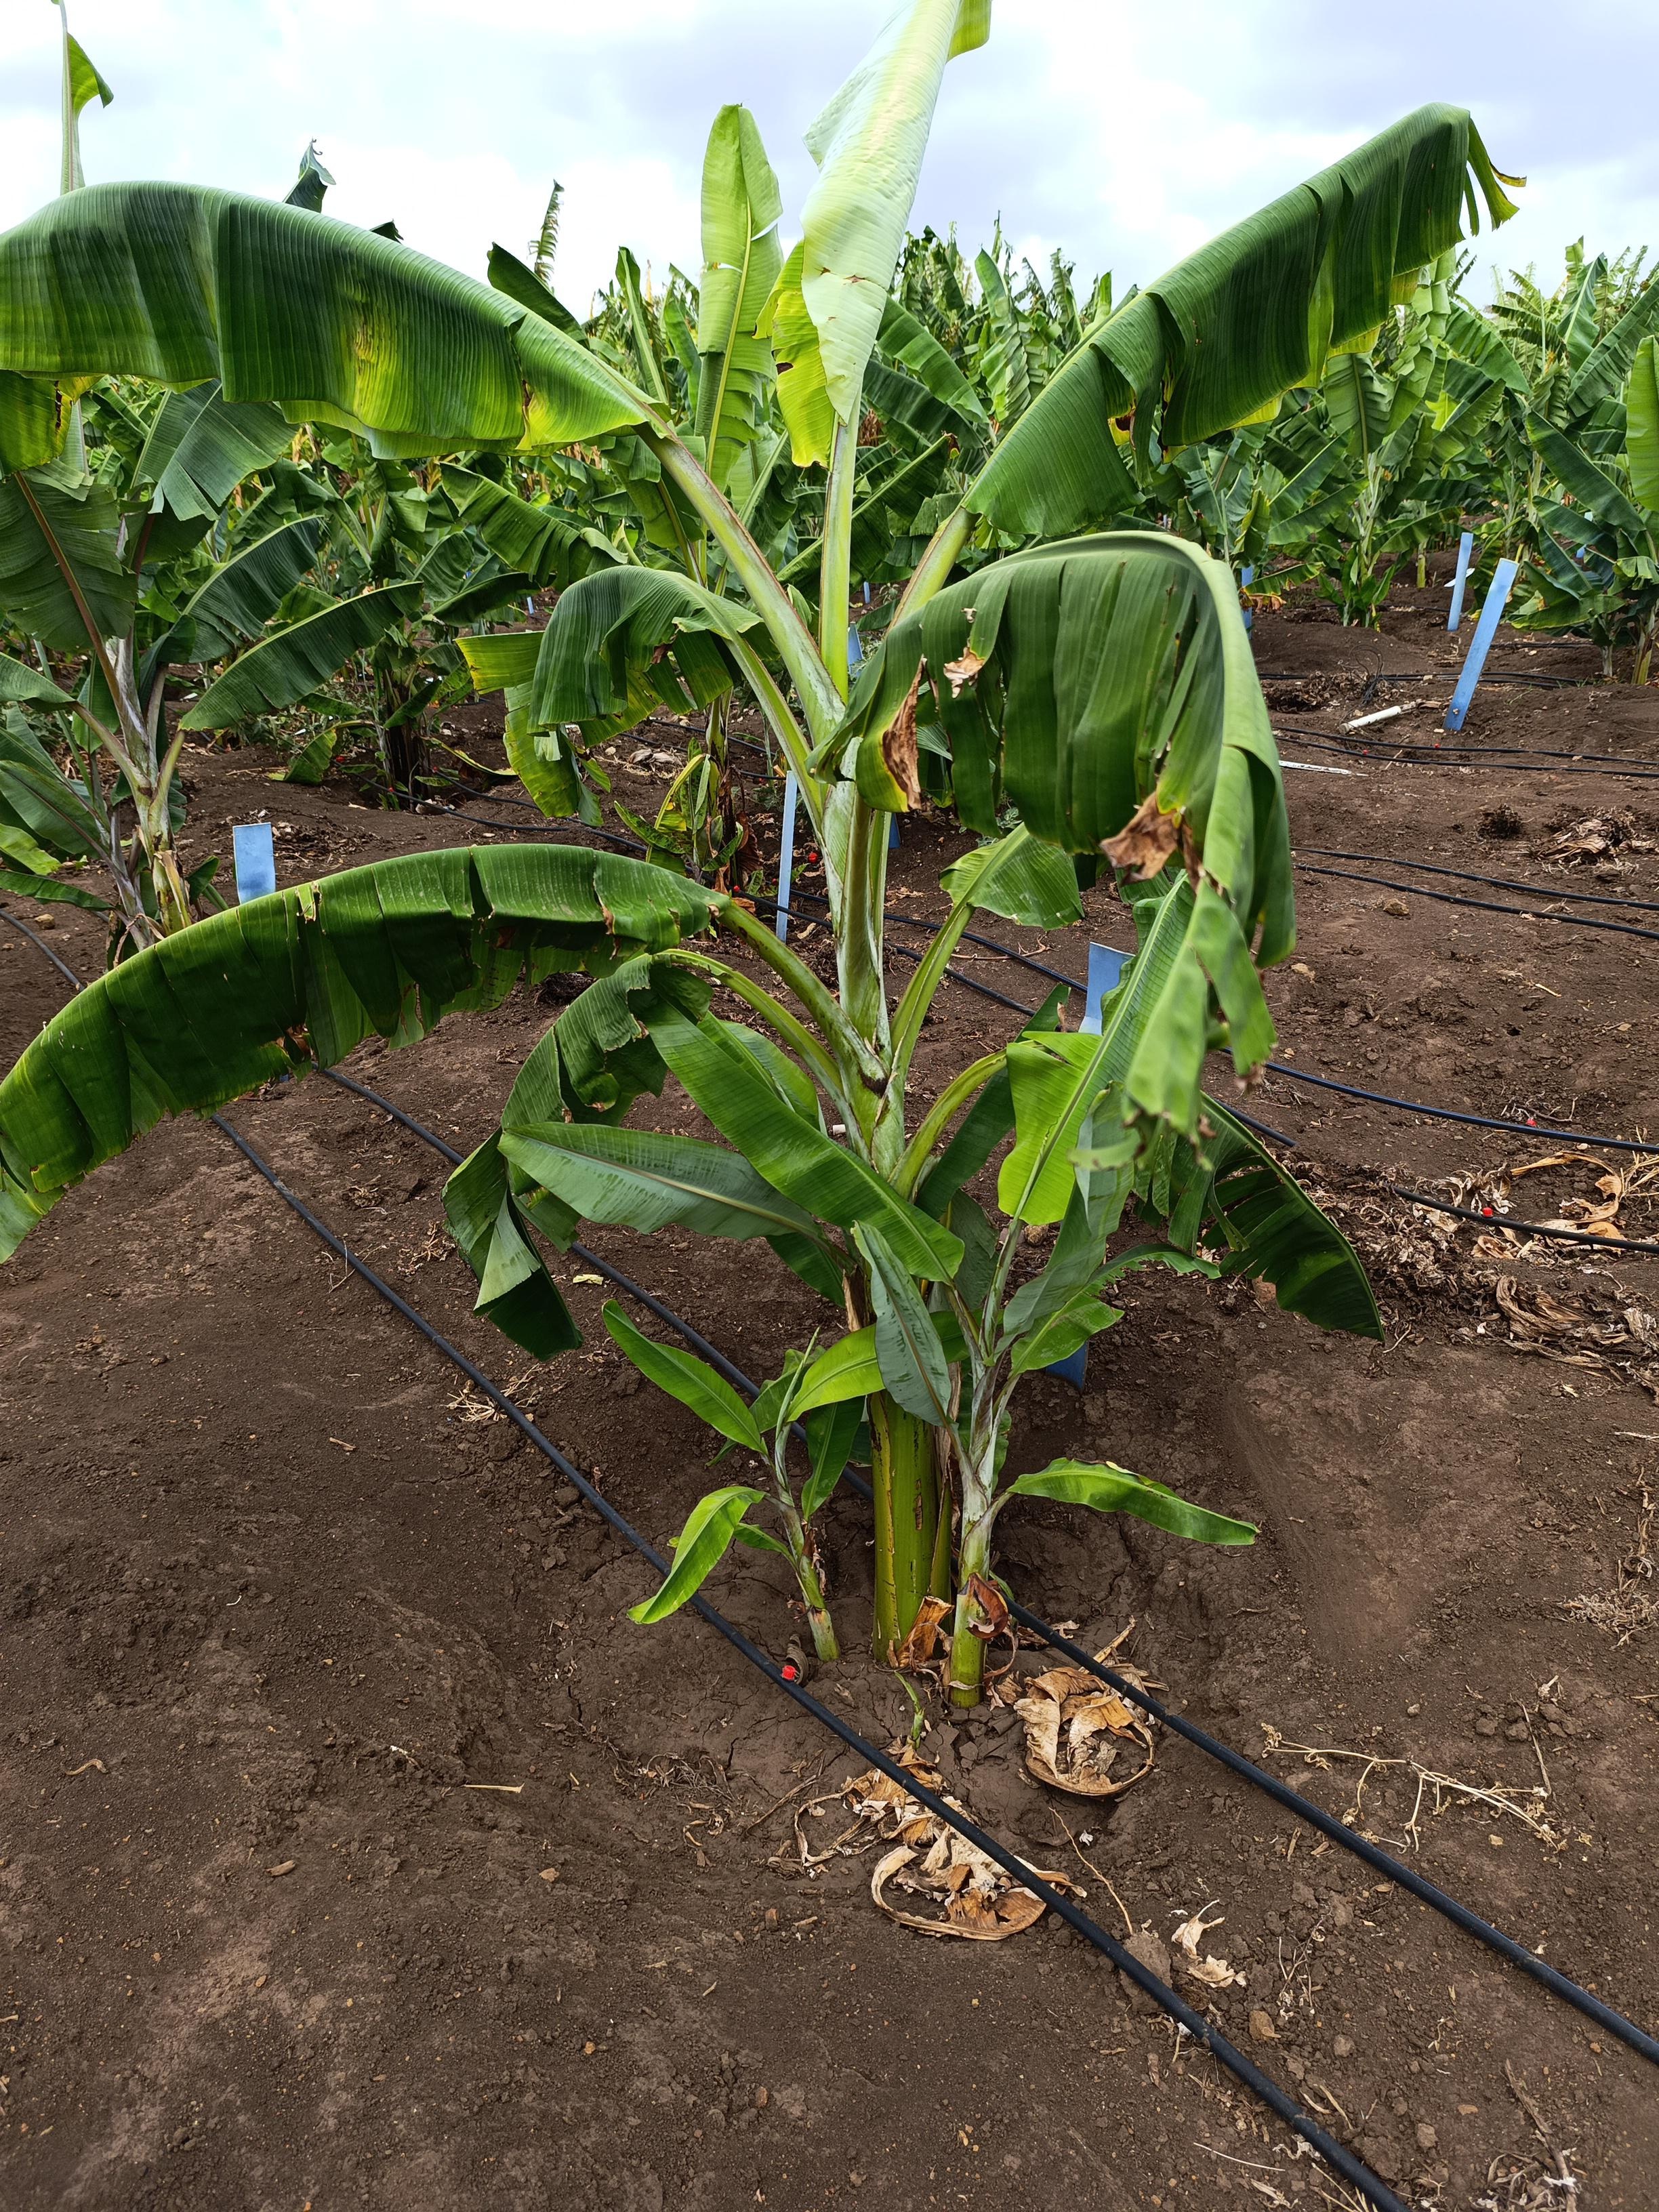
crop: banana
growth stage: vegetative
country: Tanzania
